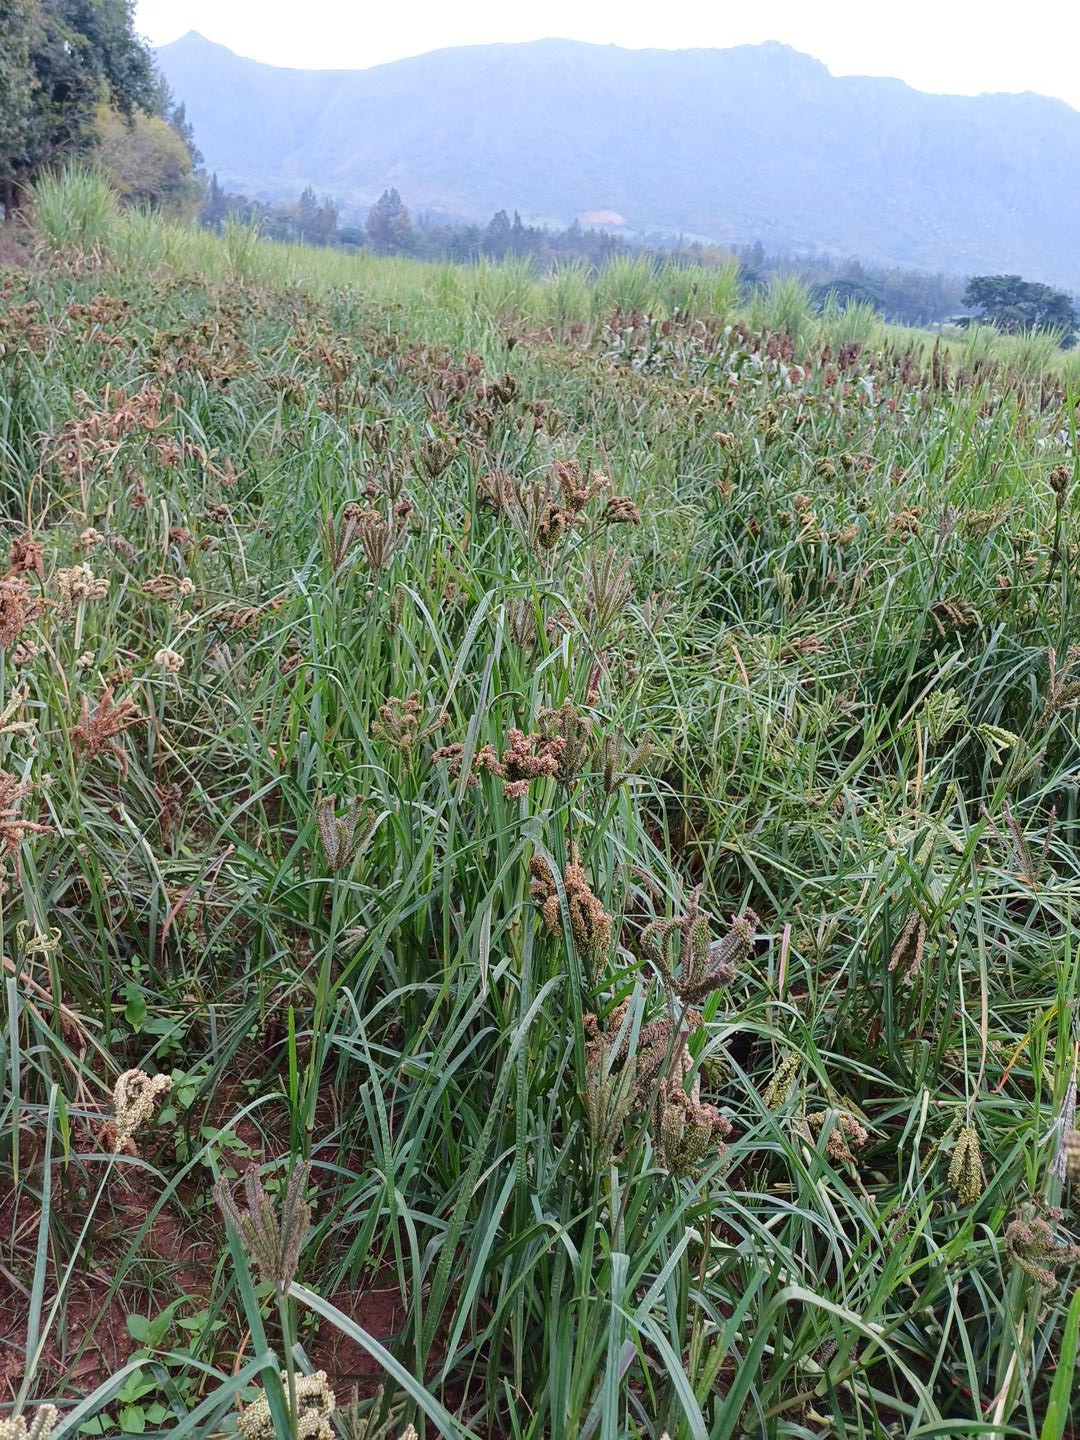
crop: finger millet
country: Kenya
